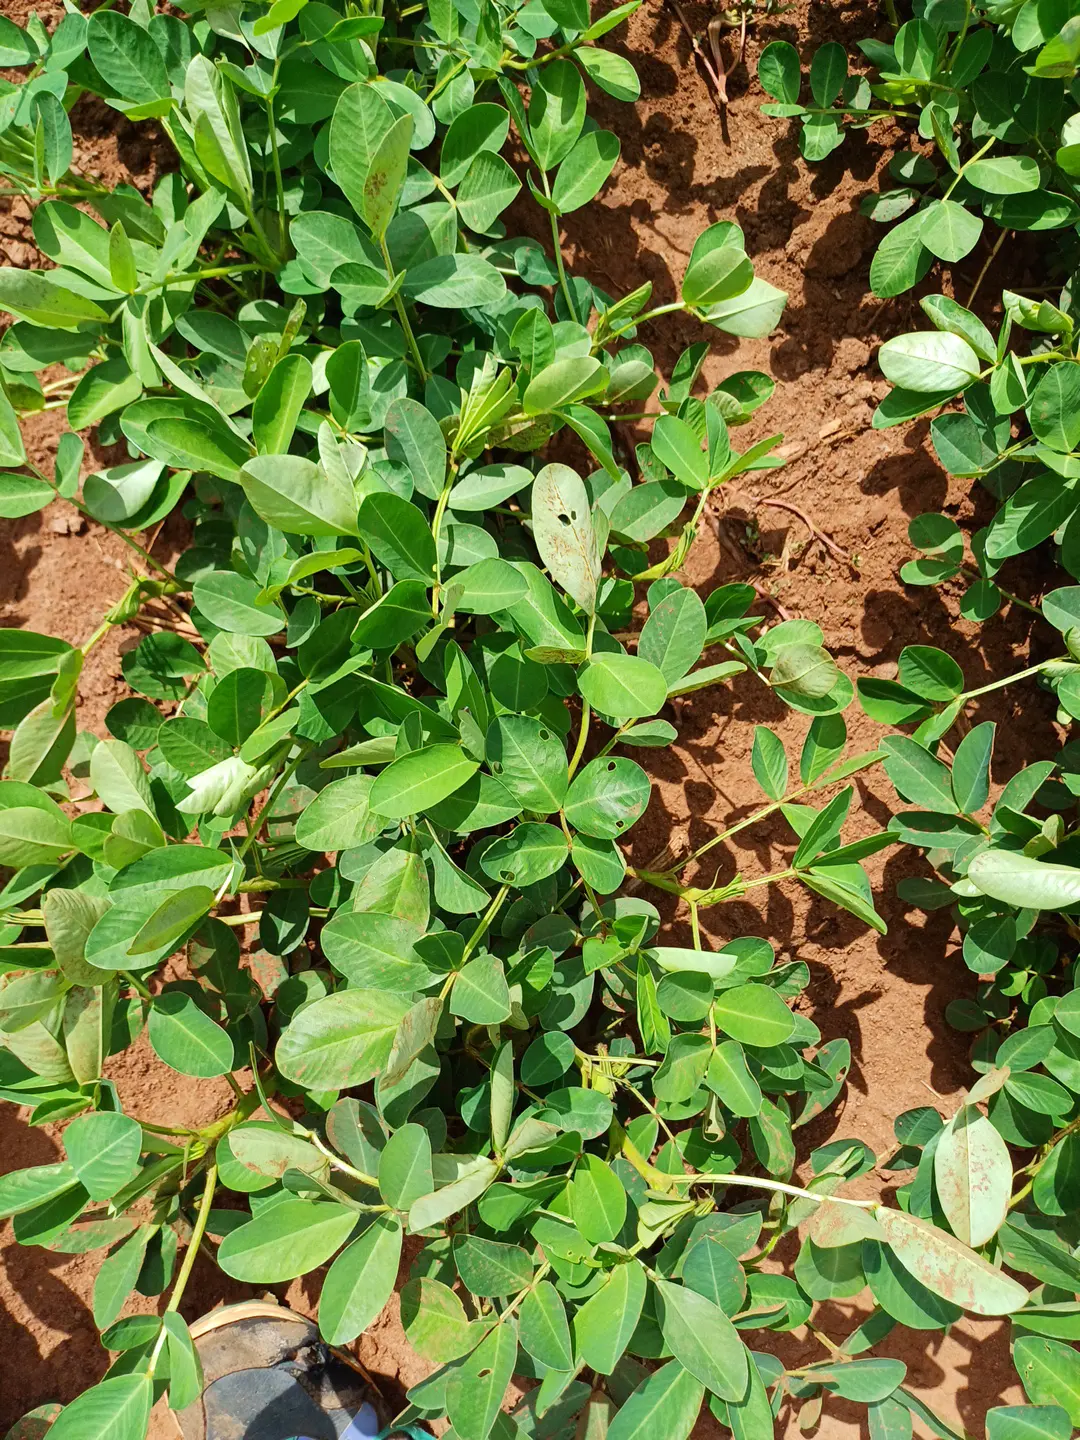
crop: groundnut
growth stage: flowering
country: Kenya
